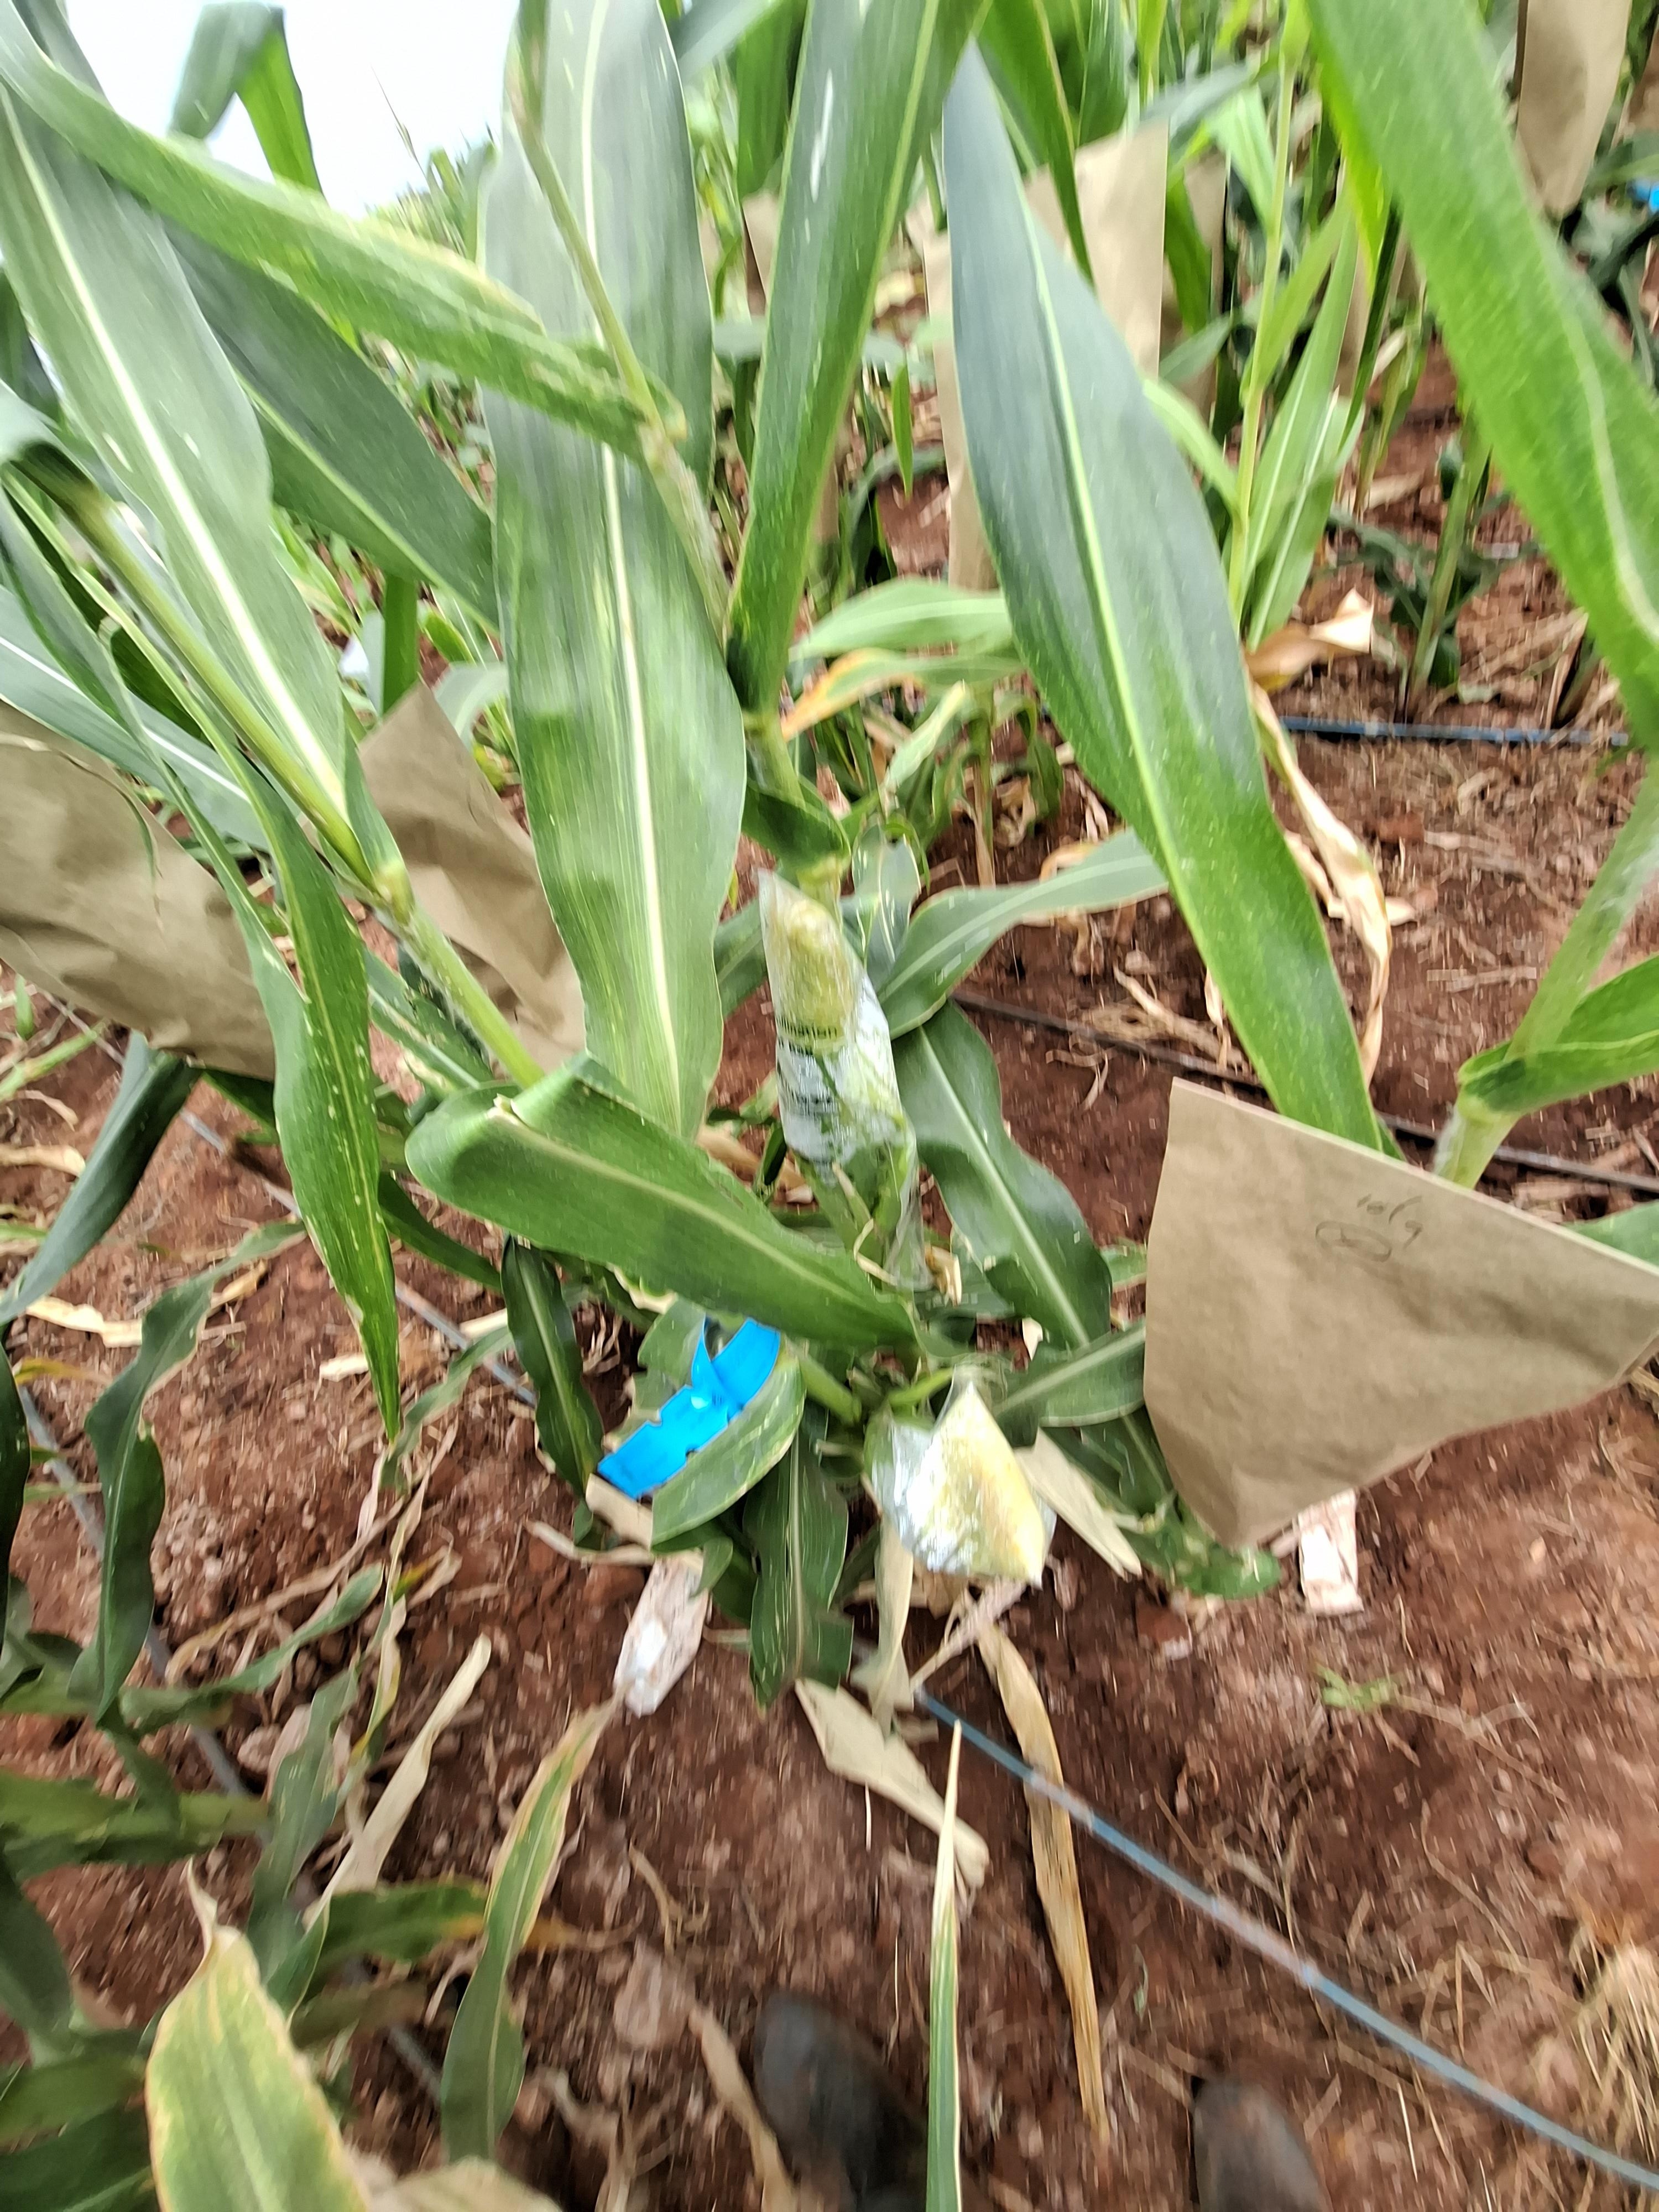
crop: maize
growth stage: flowering
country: Kenya
